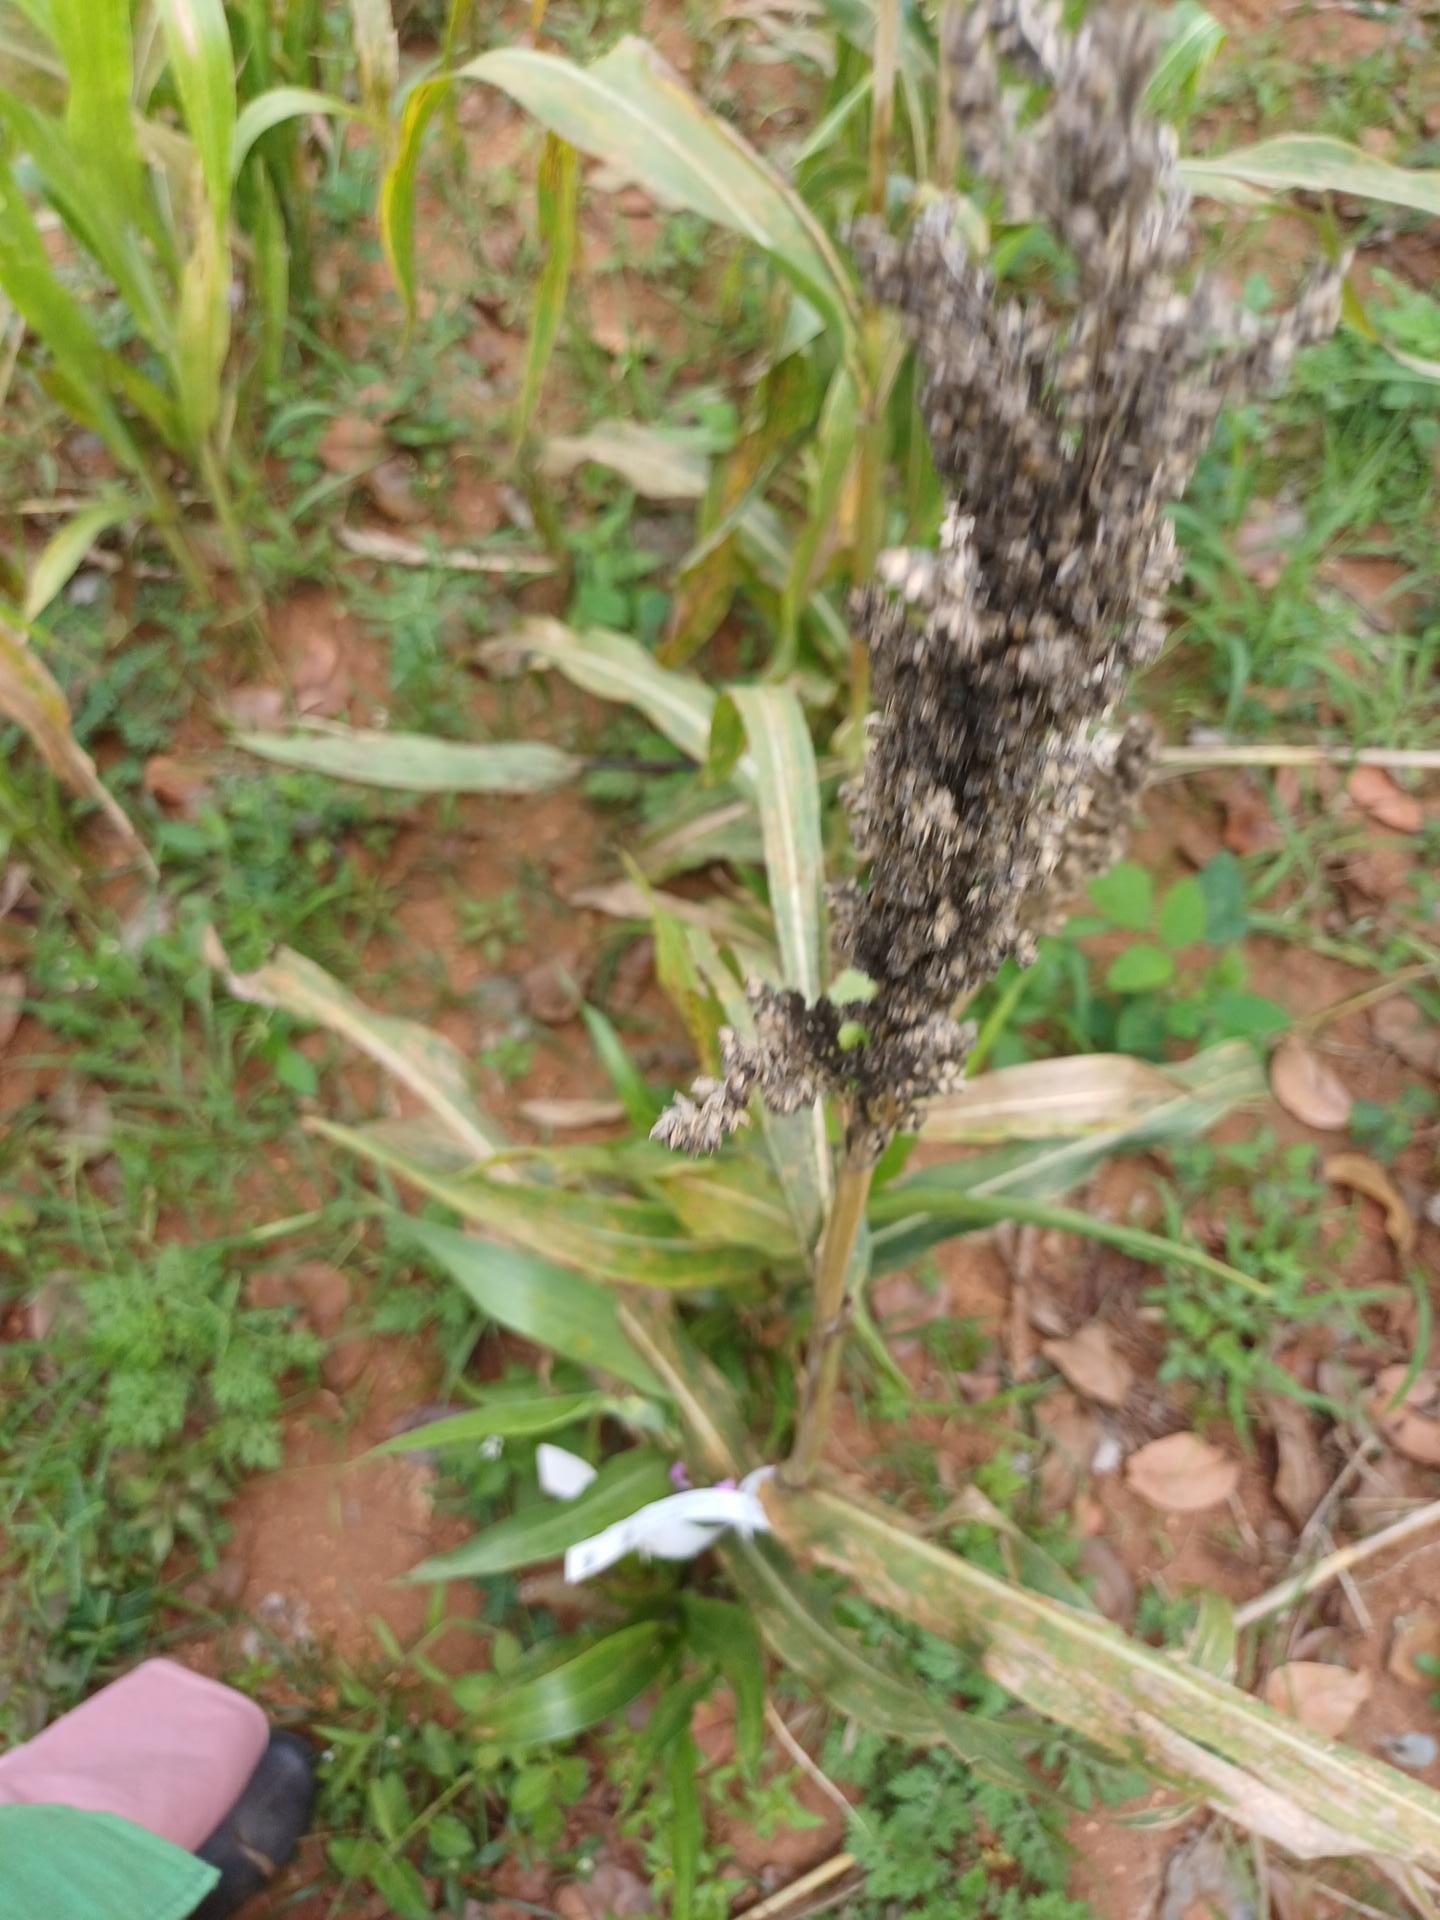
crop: sorghum
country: Kenya
